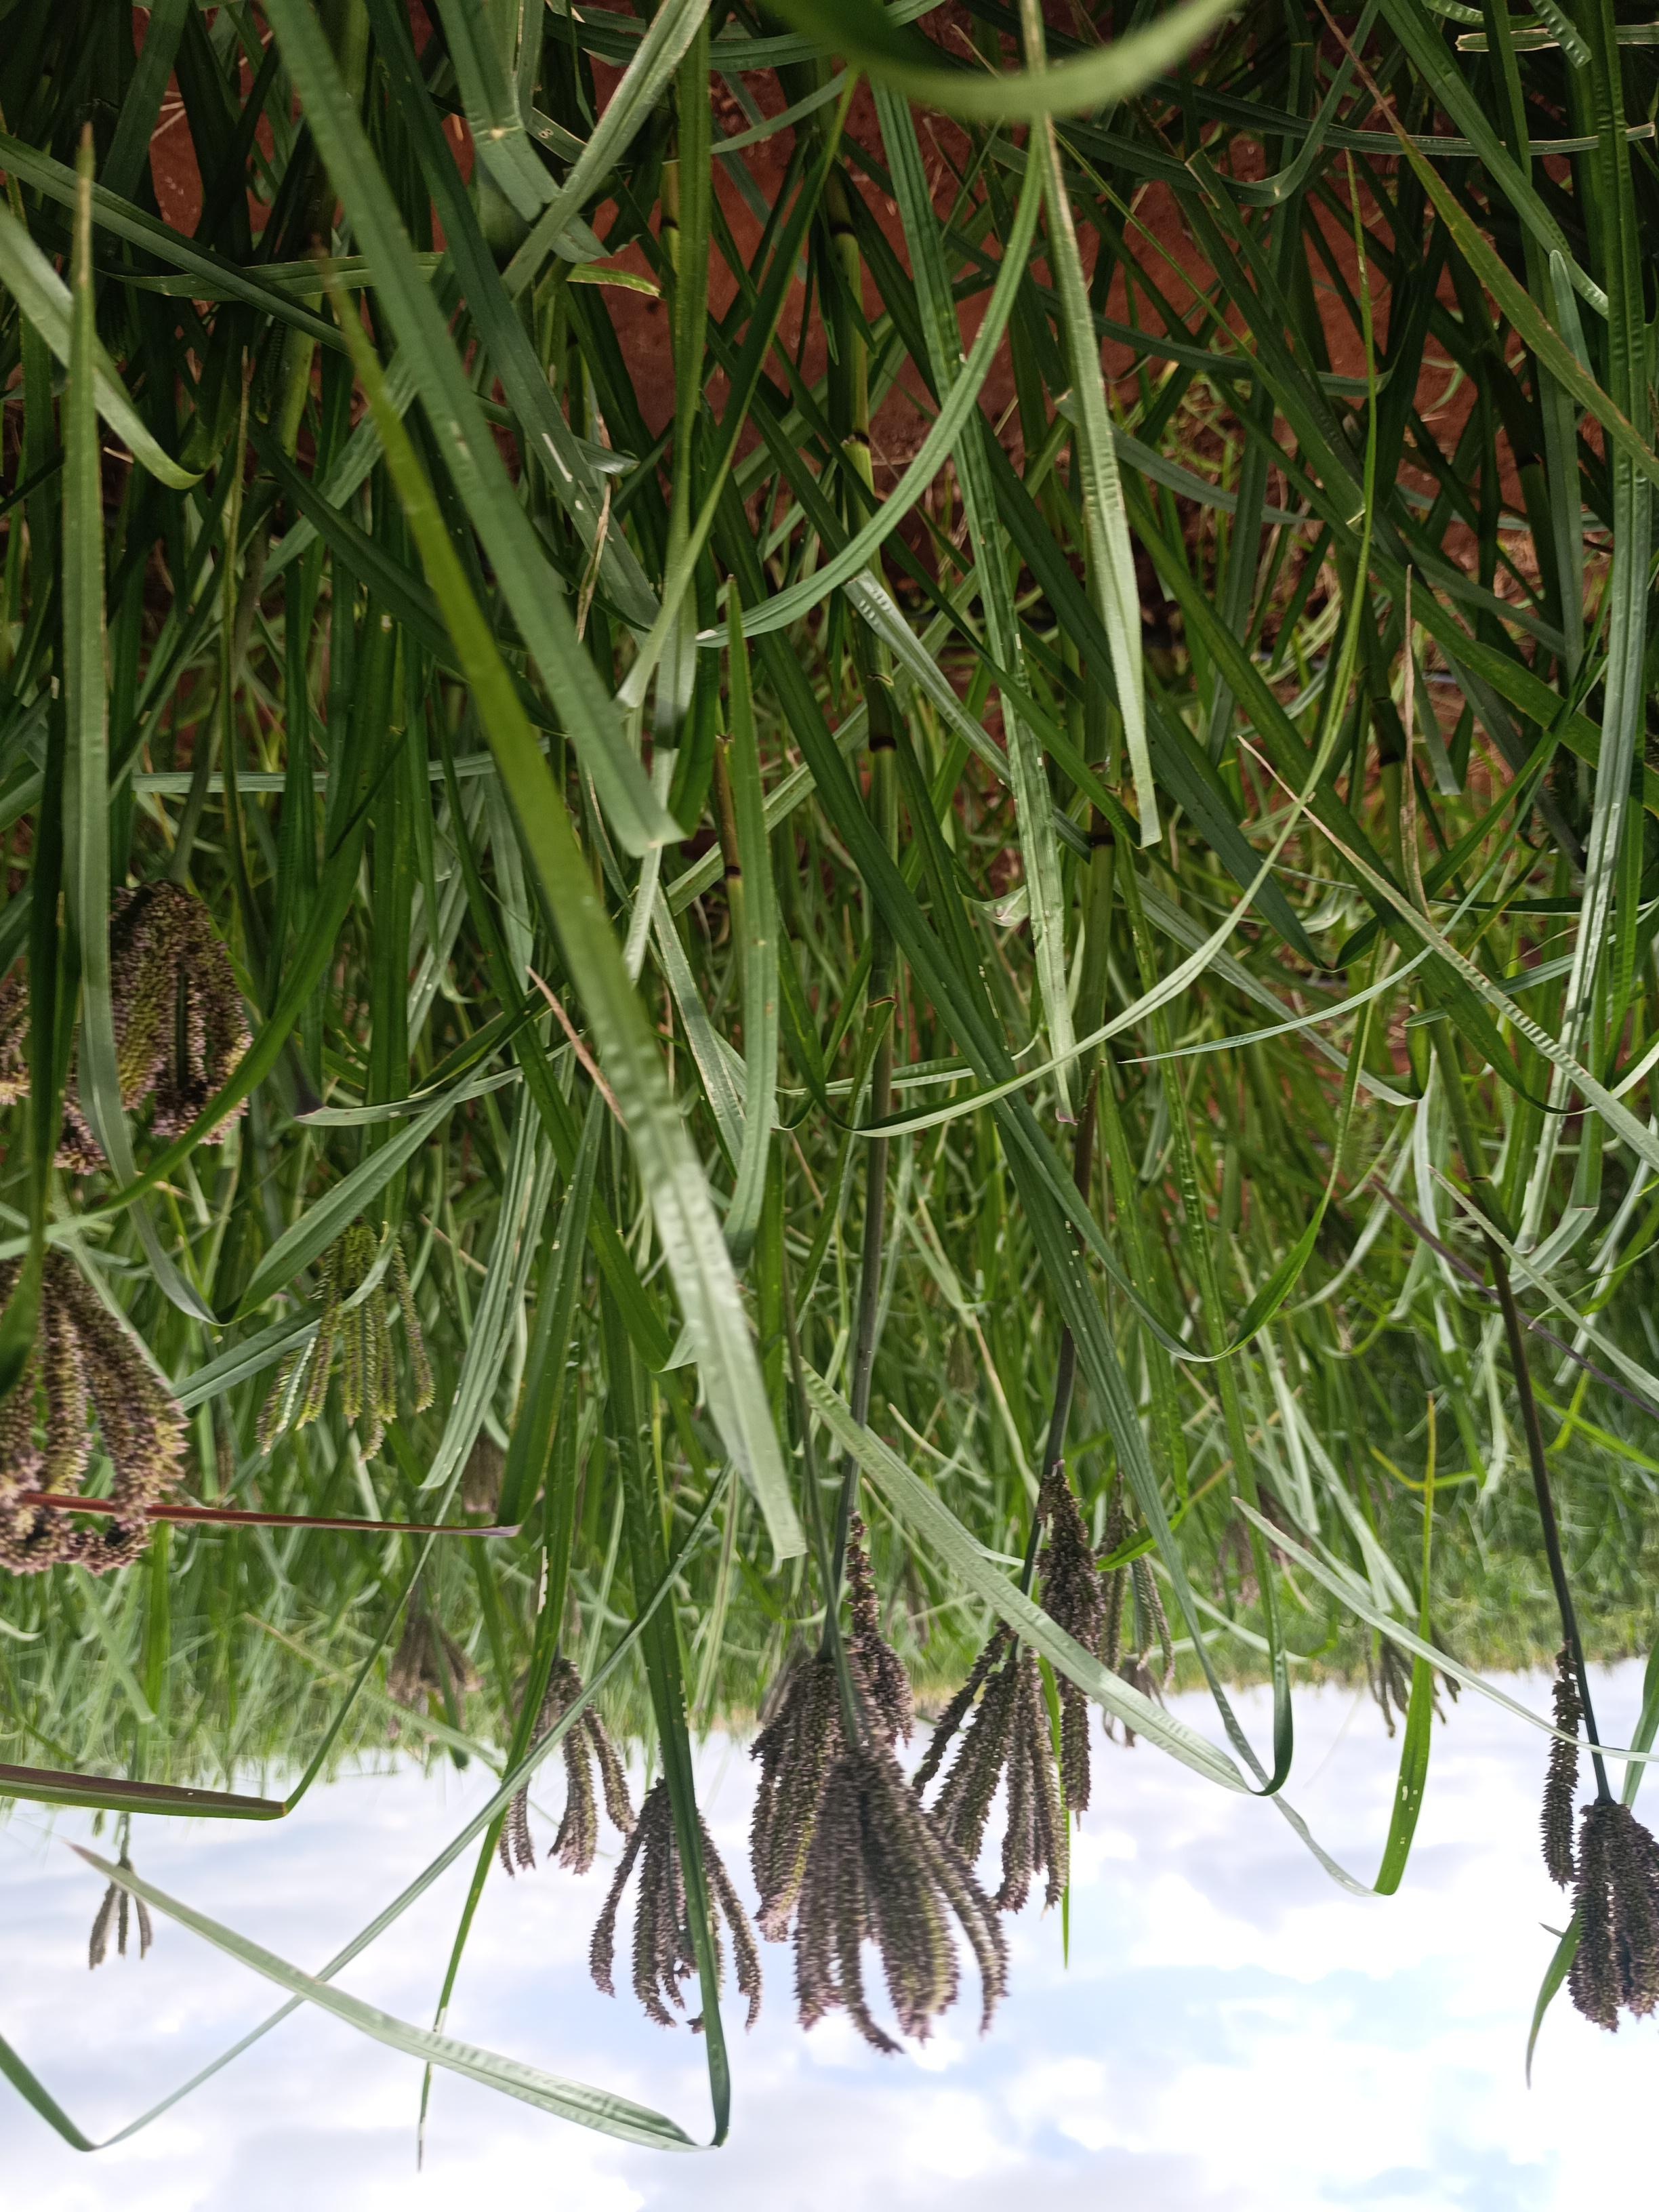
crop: finger millet
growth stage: flowering
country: Kenya
